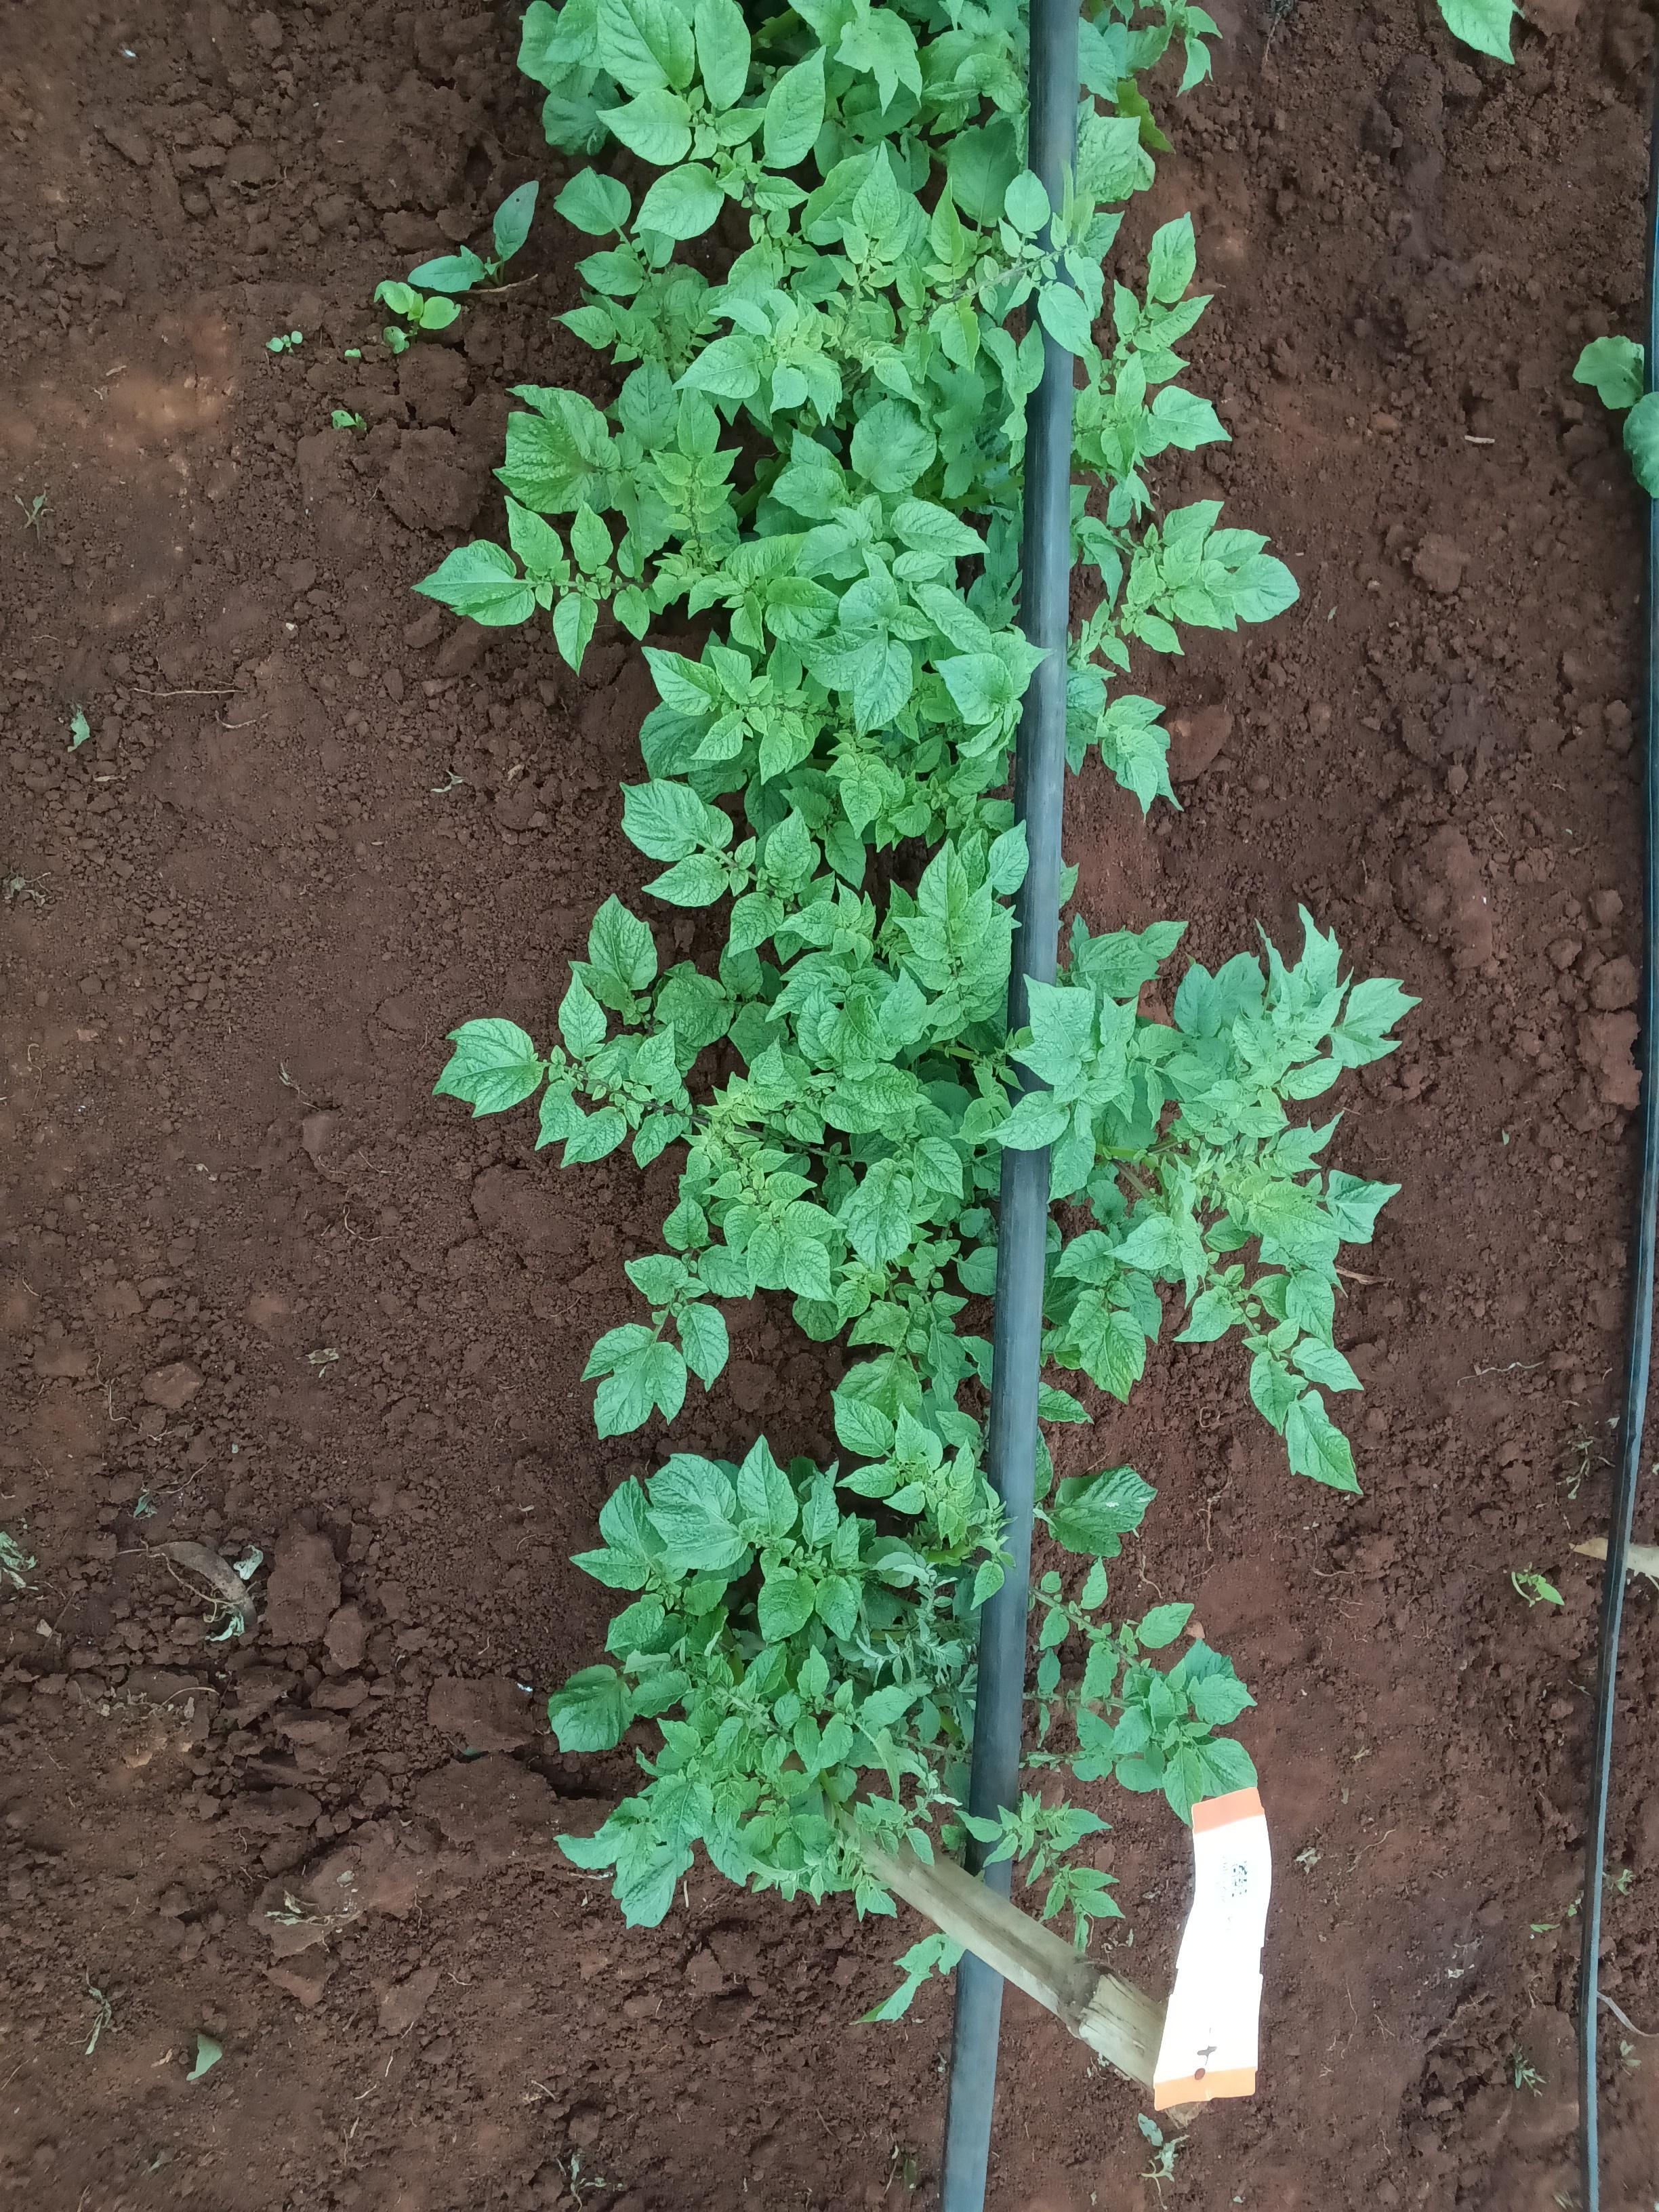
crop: potato
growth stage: vegetative
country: Kenya
